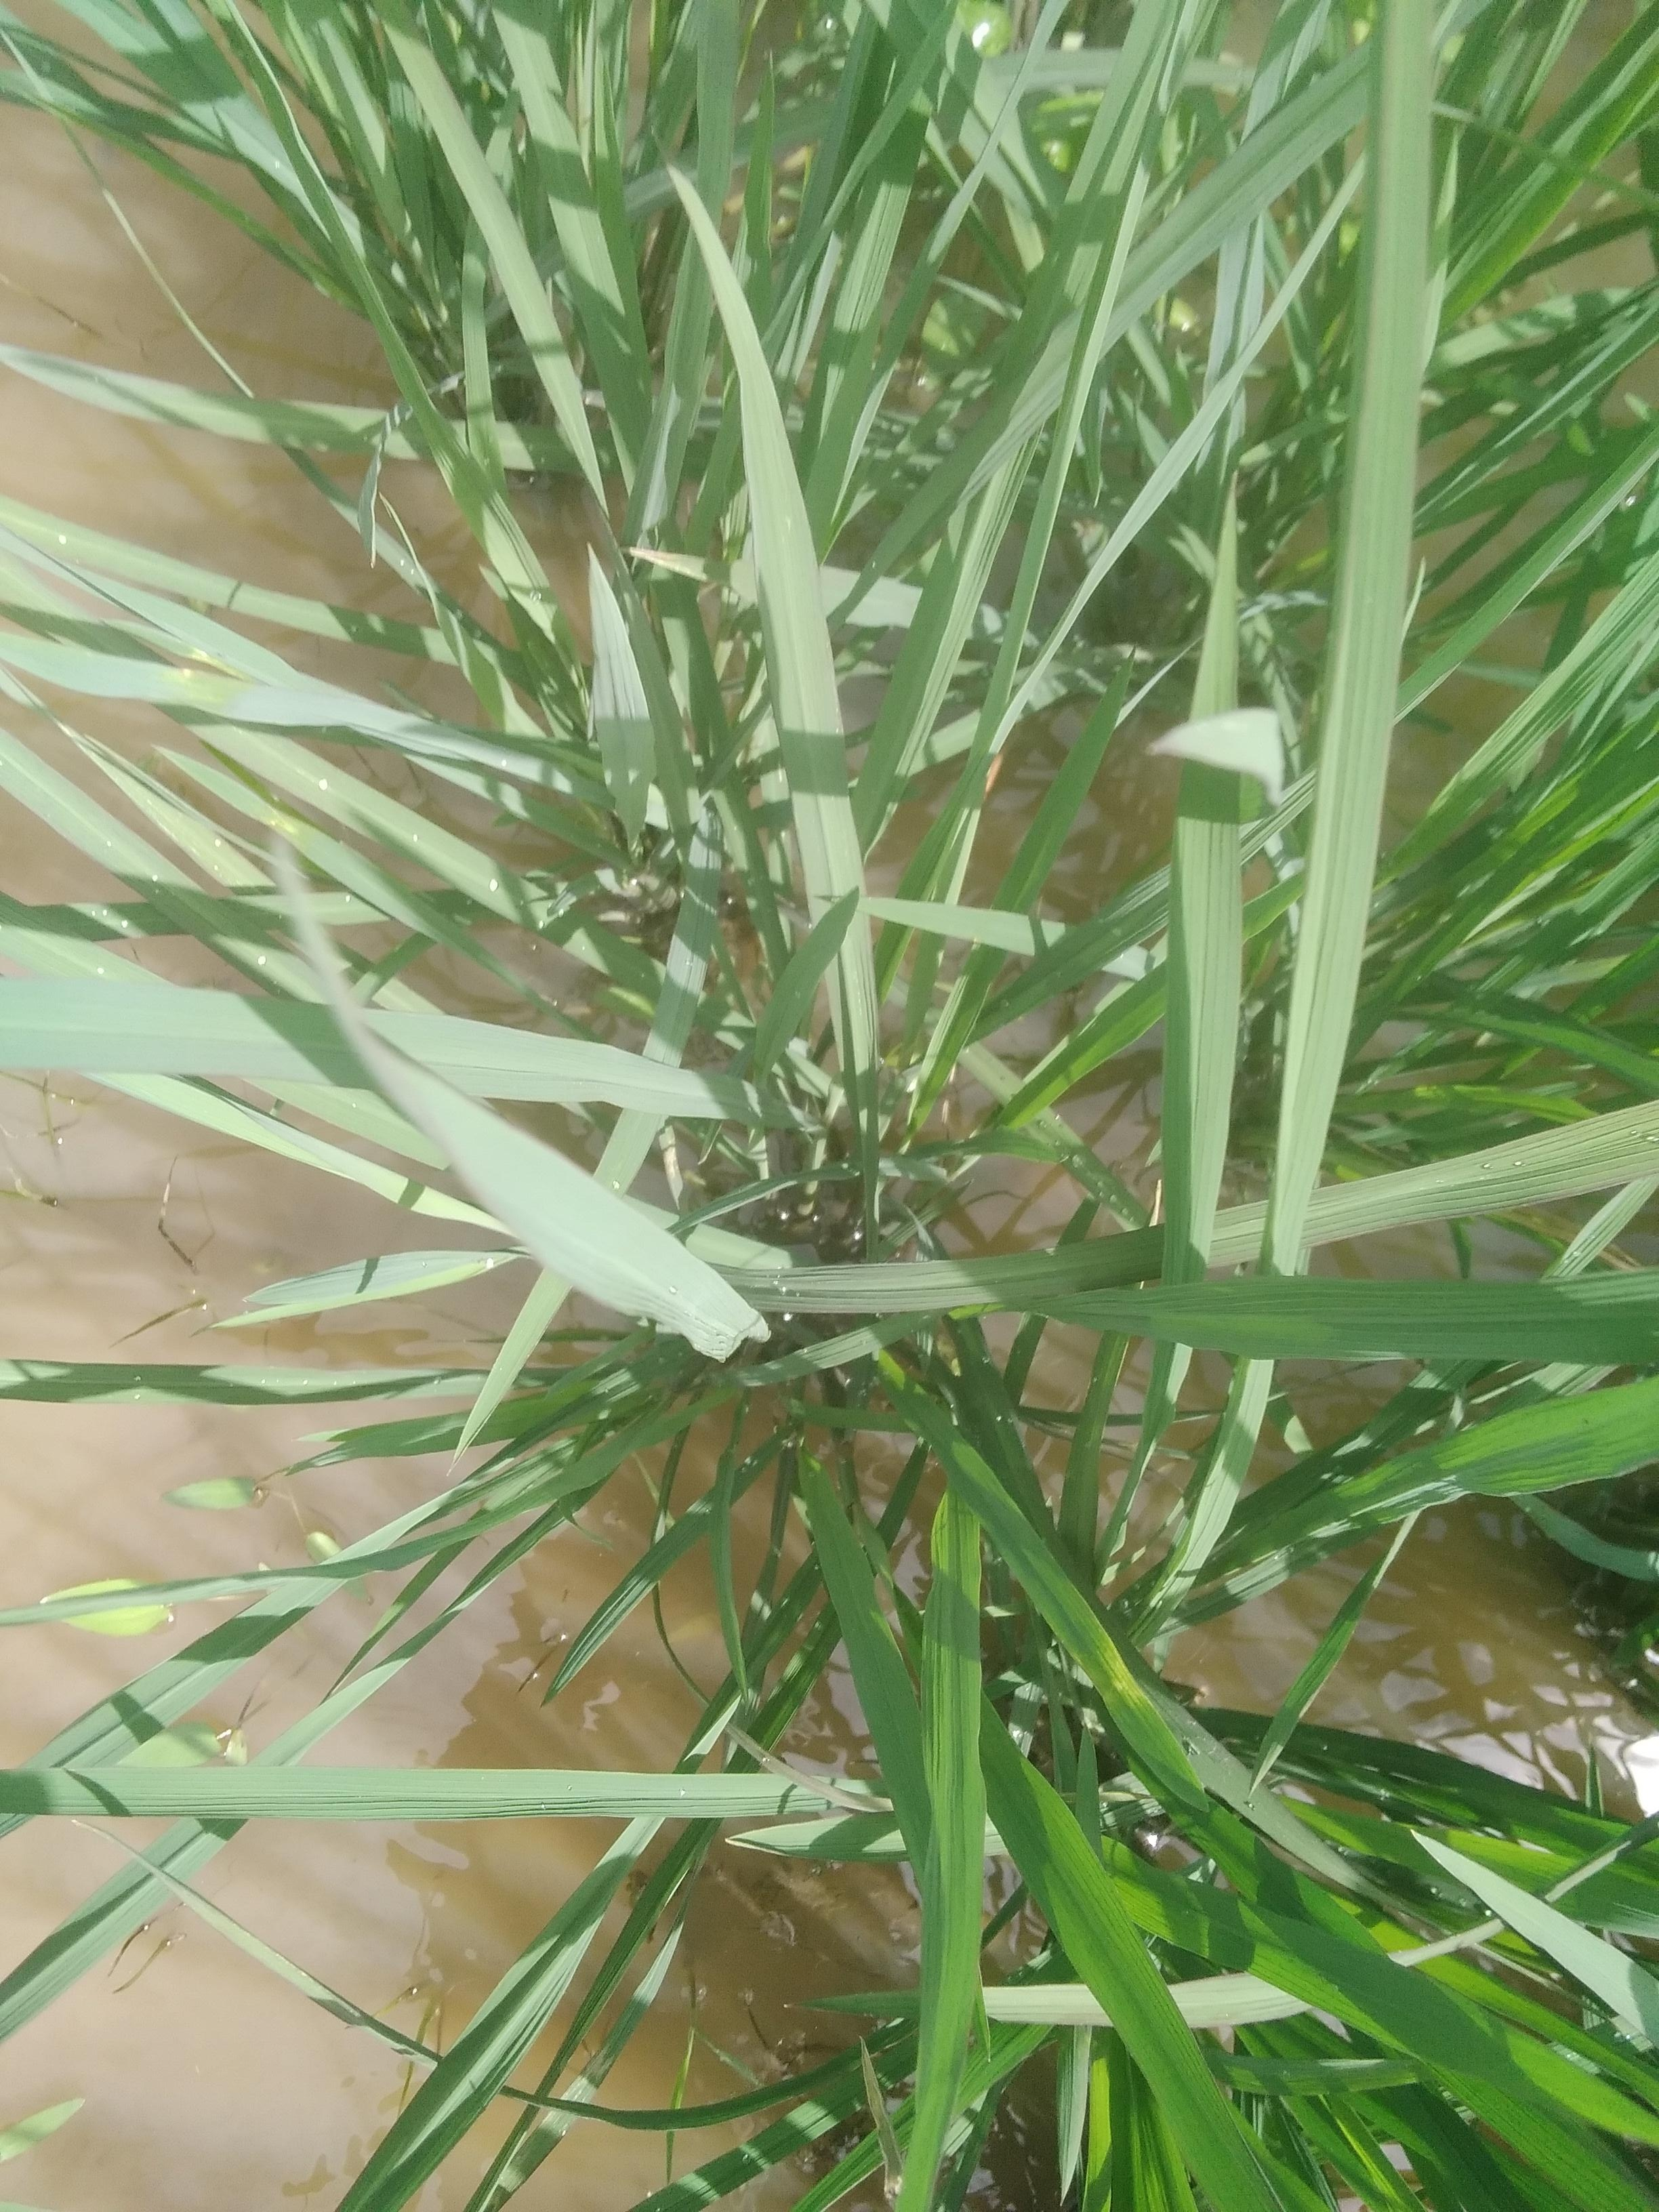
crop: rice
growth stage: elongation stem
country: Nigeria
